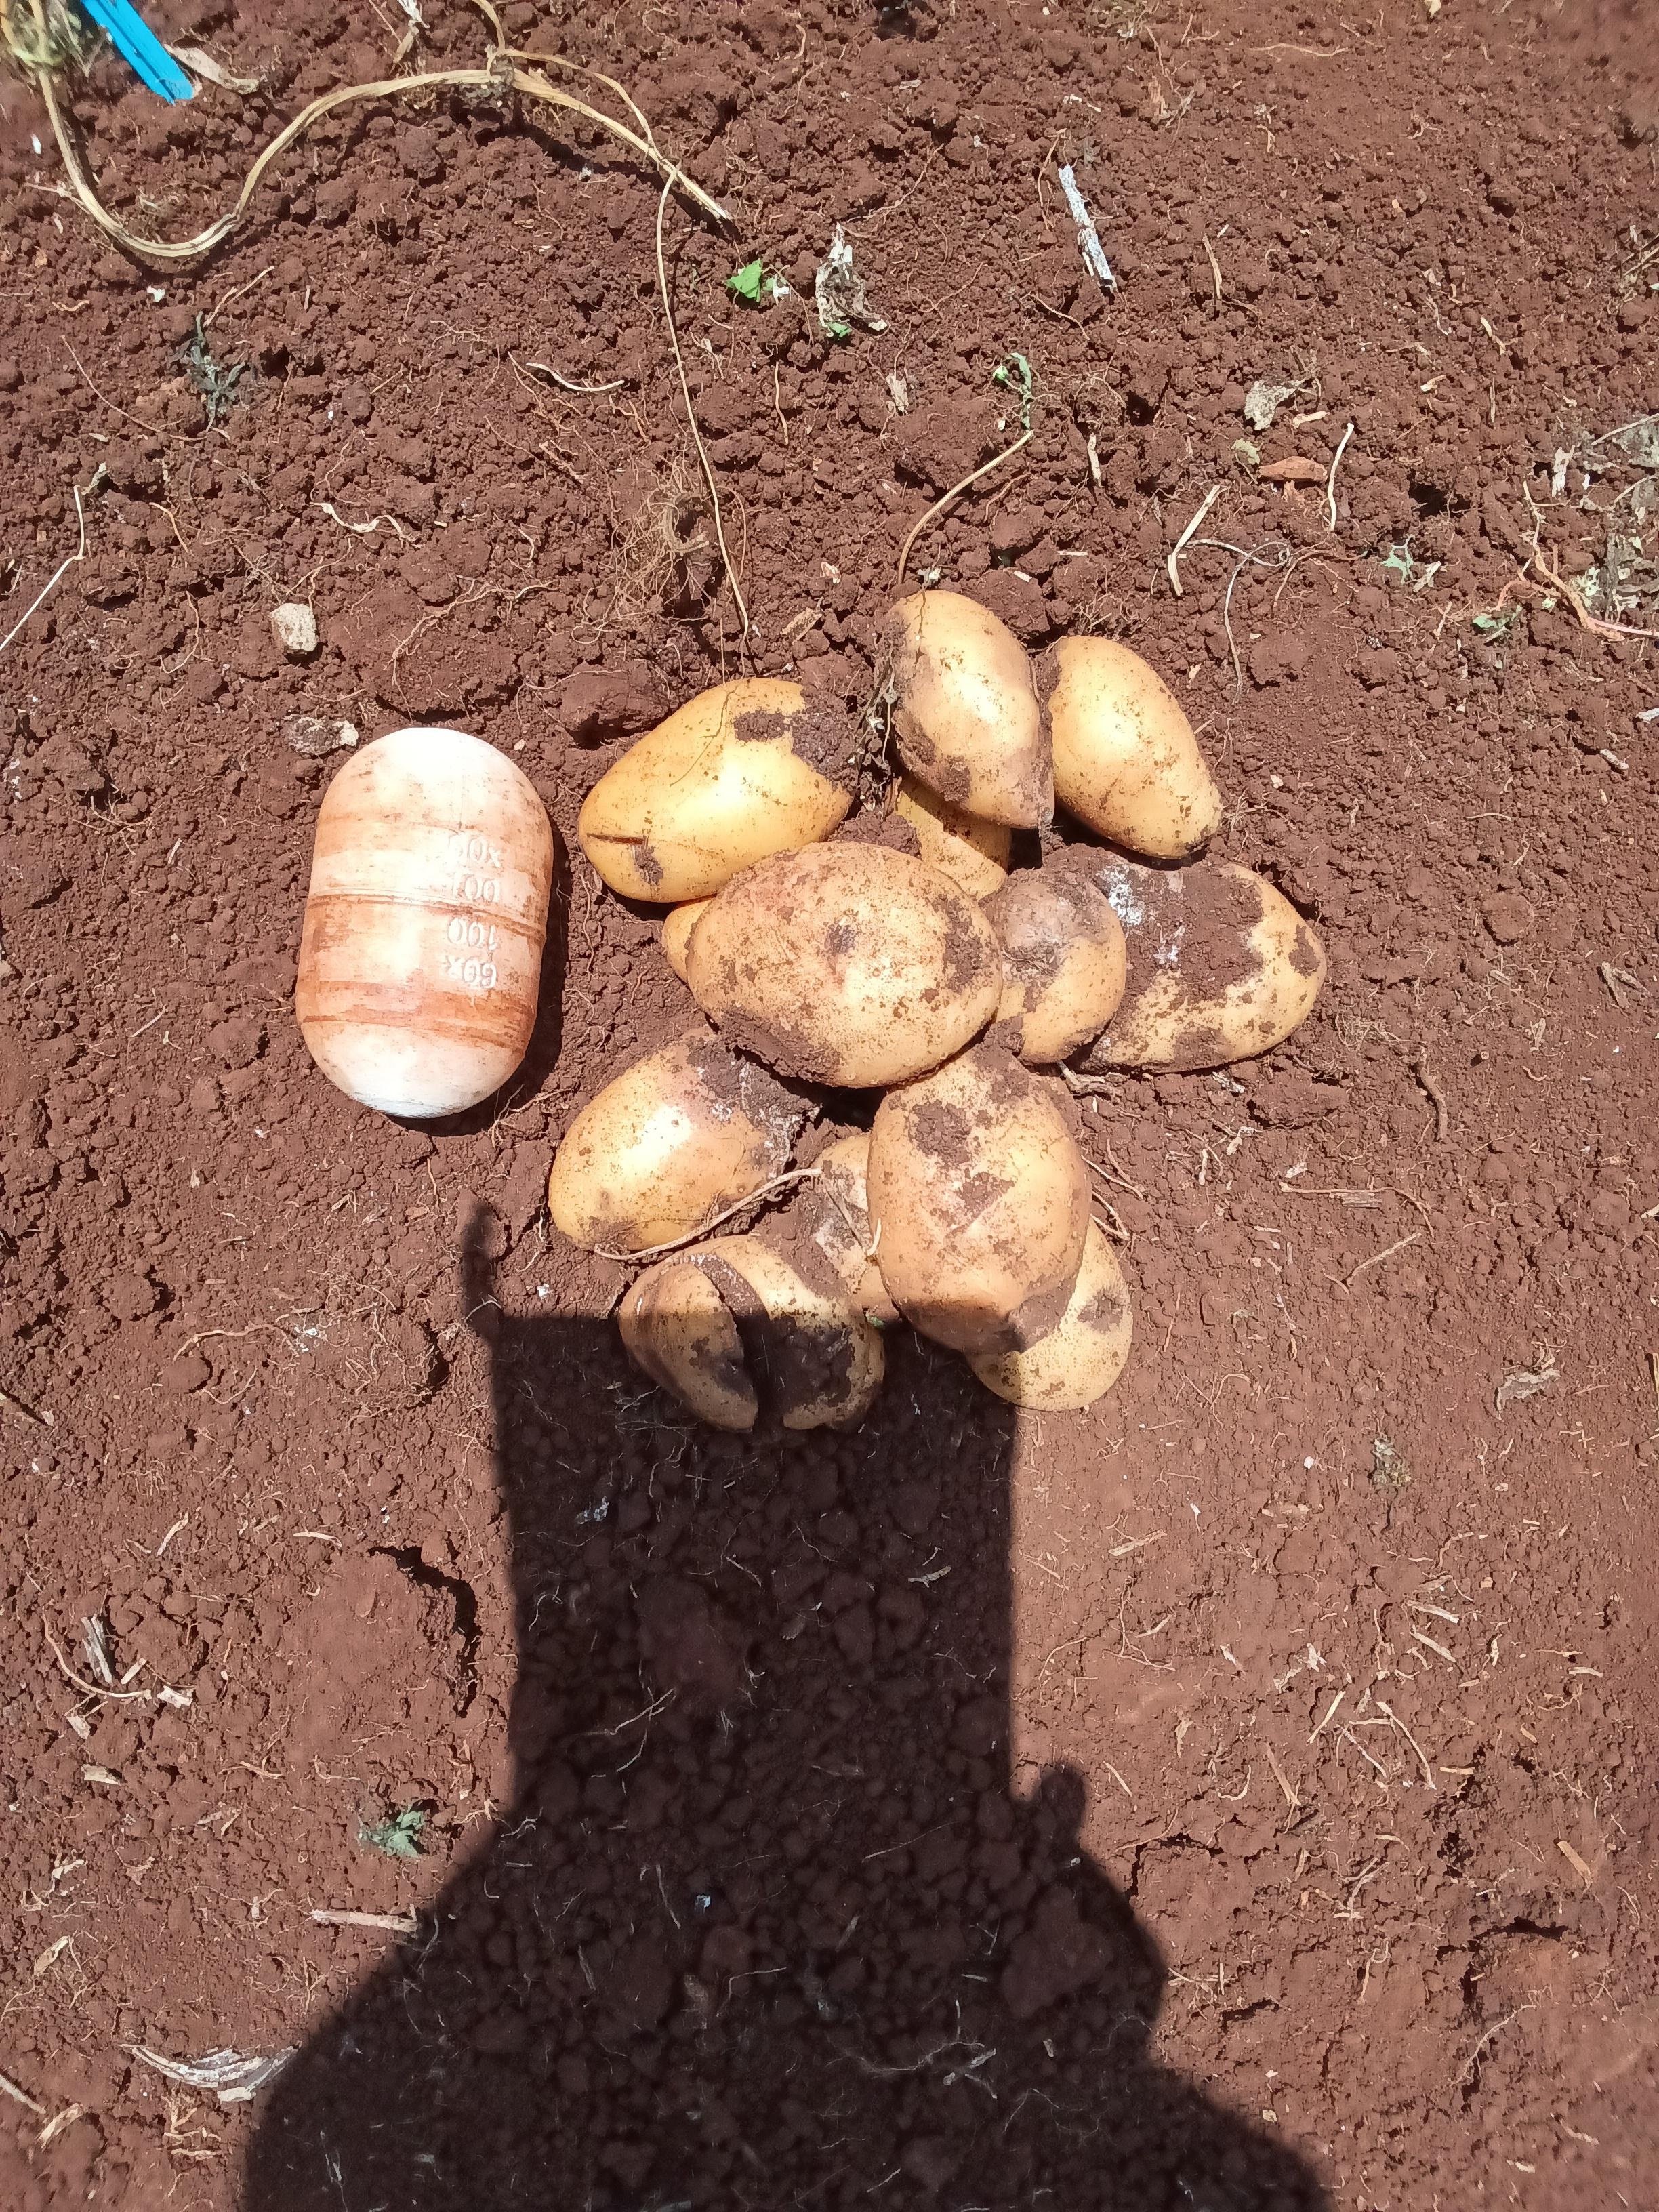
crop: potato
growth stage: harvest
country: Kenya
